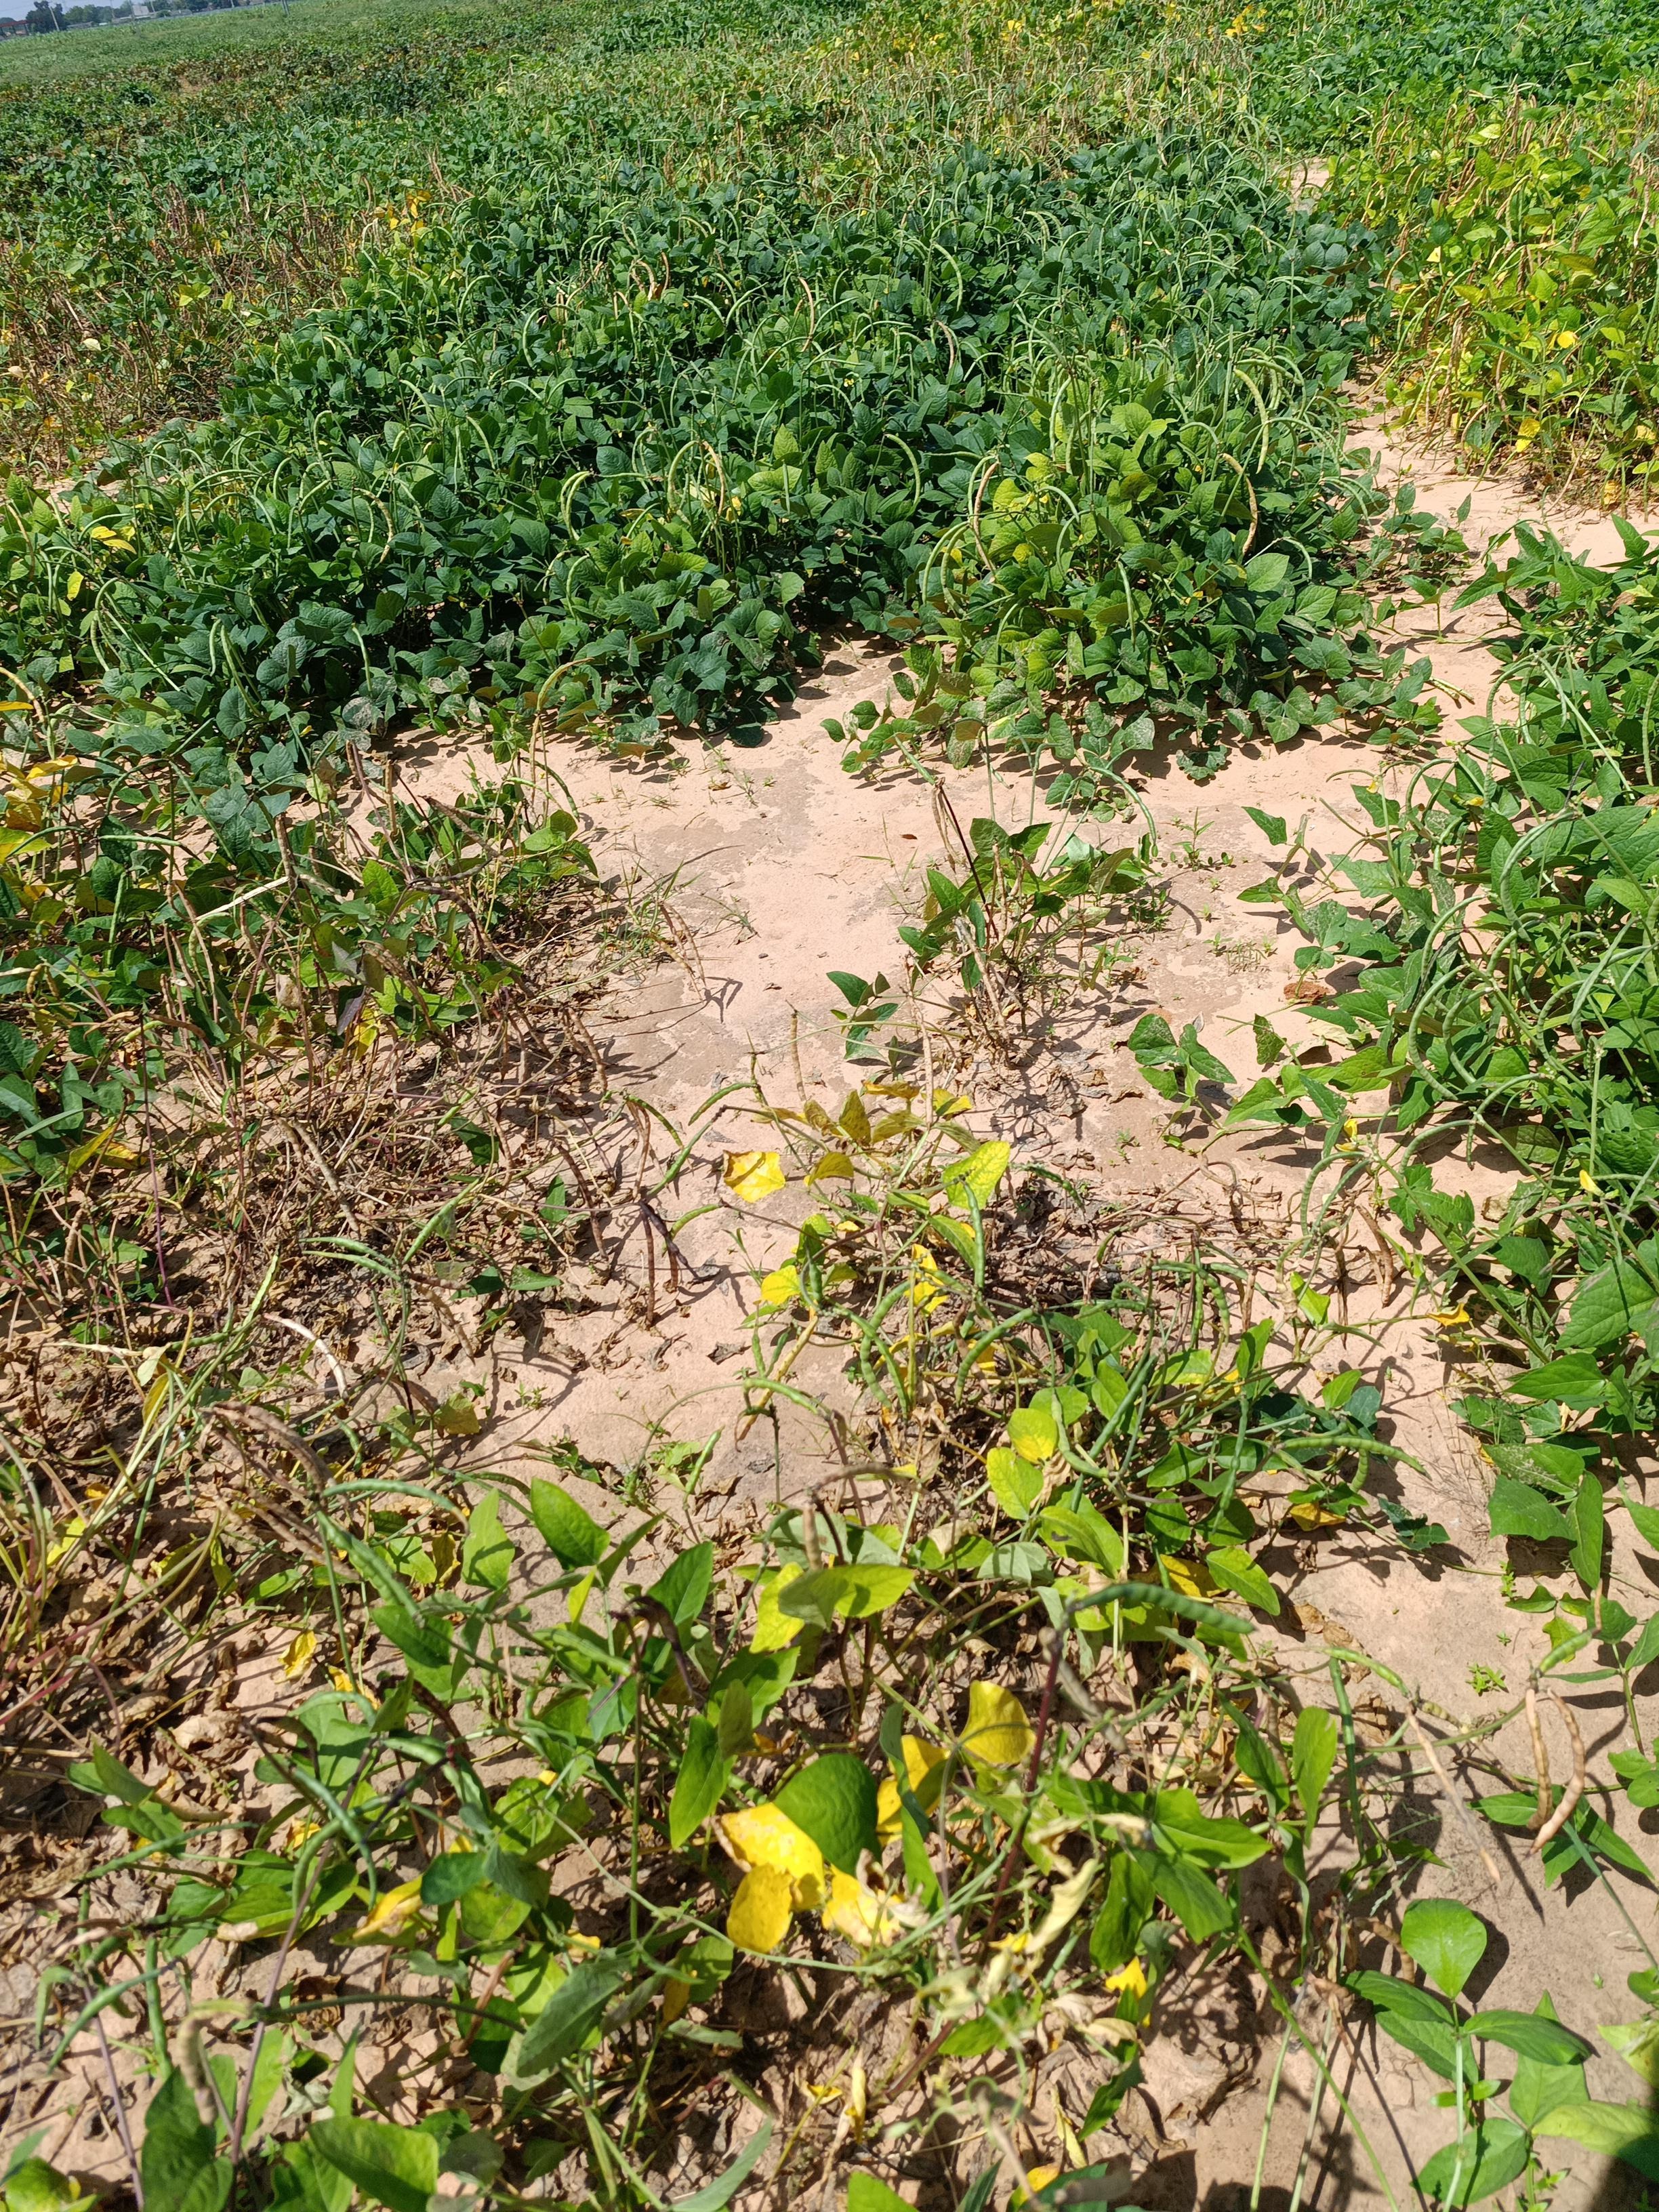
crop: cowpea
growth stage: maturity
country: Nigeria
